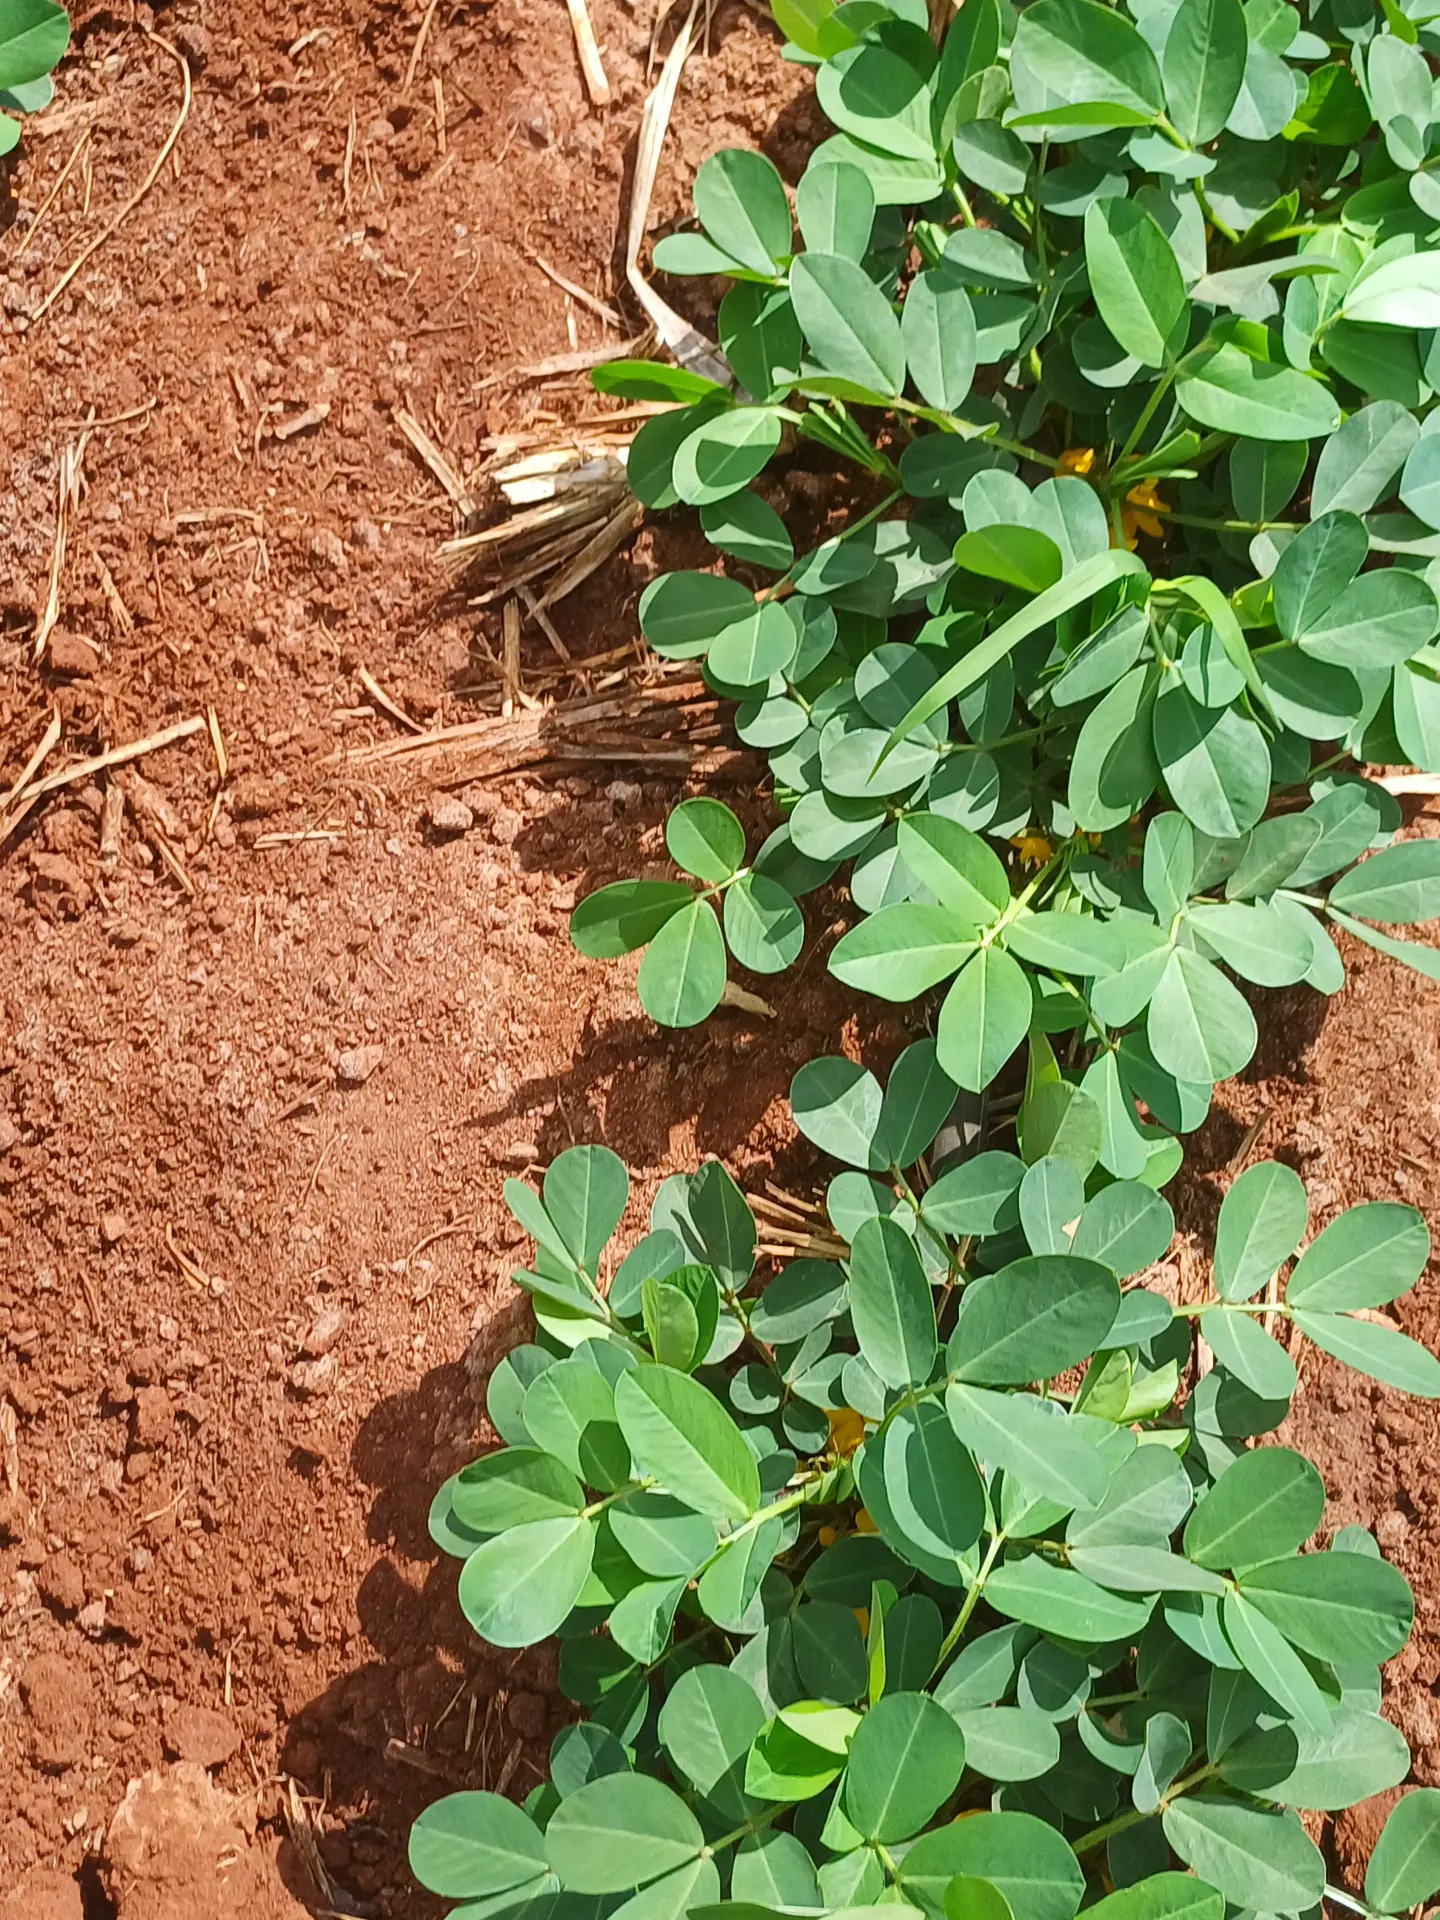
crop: groundnut
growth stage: vegetative
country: Kenya
